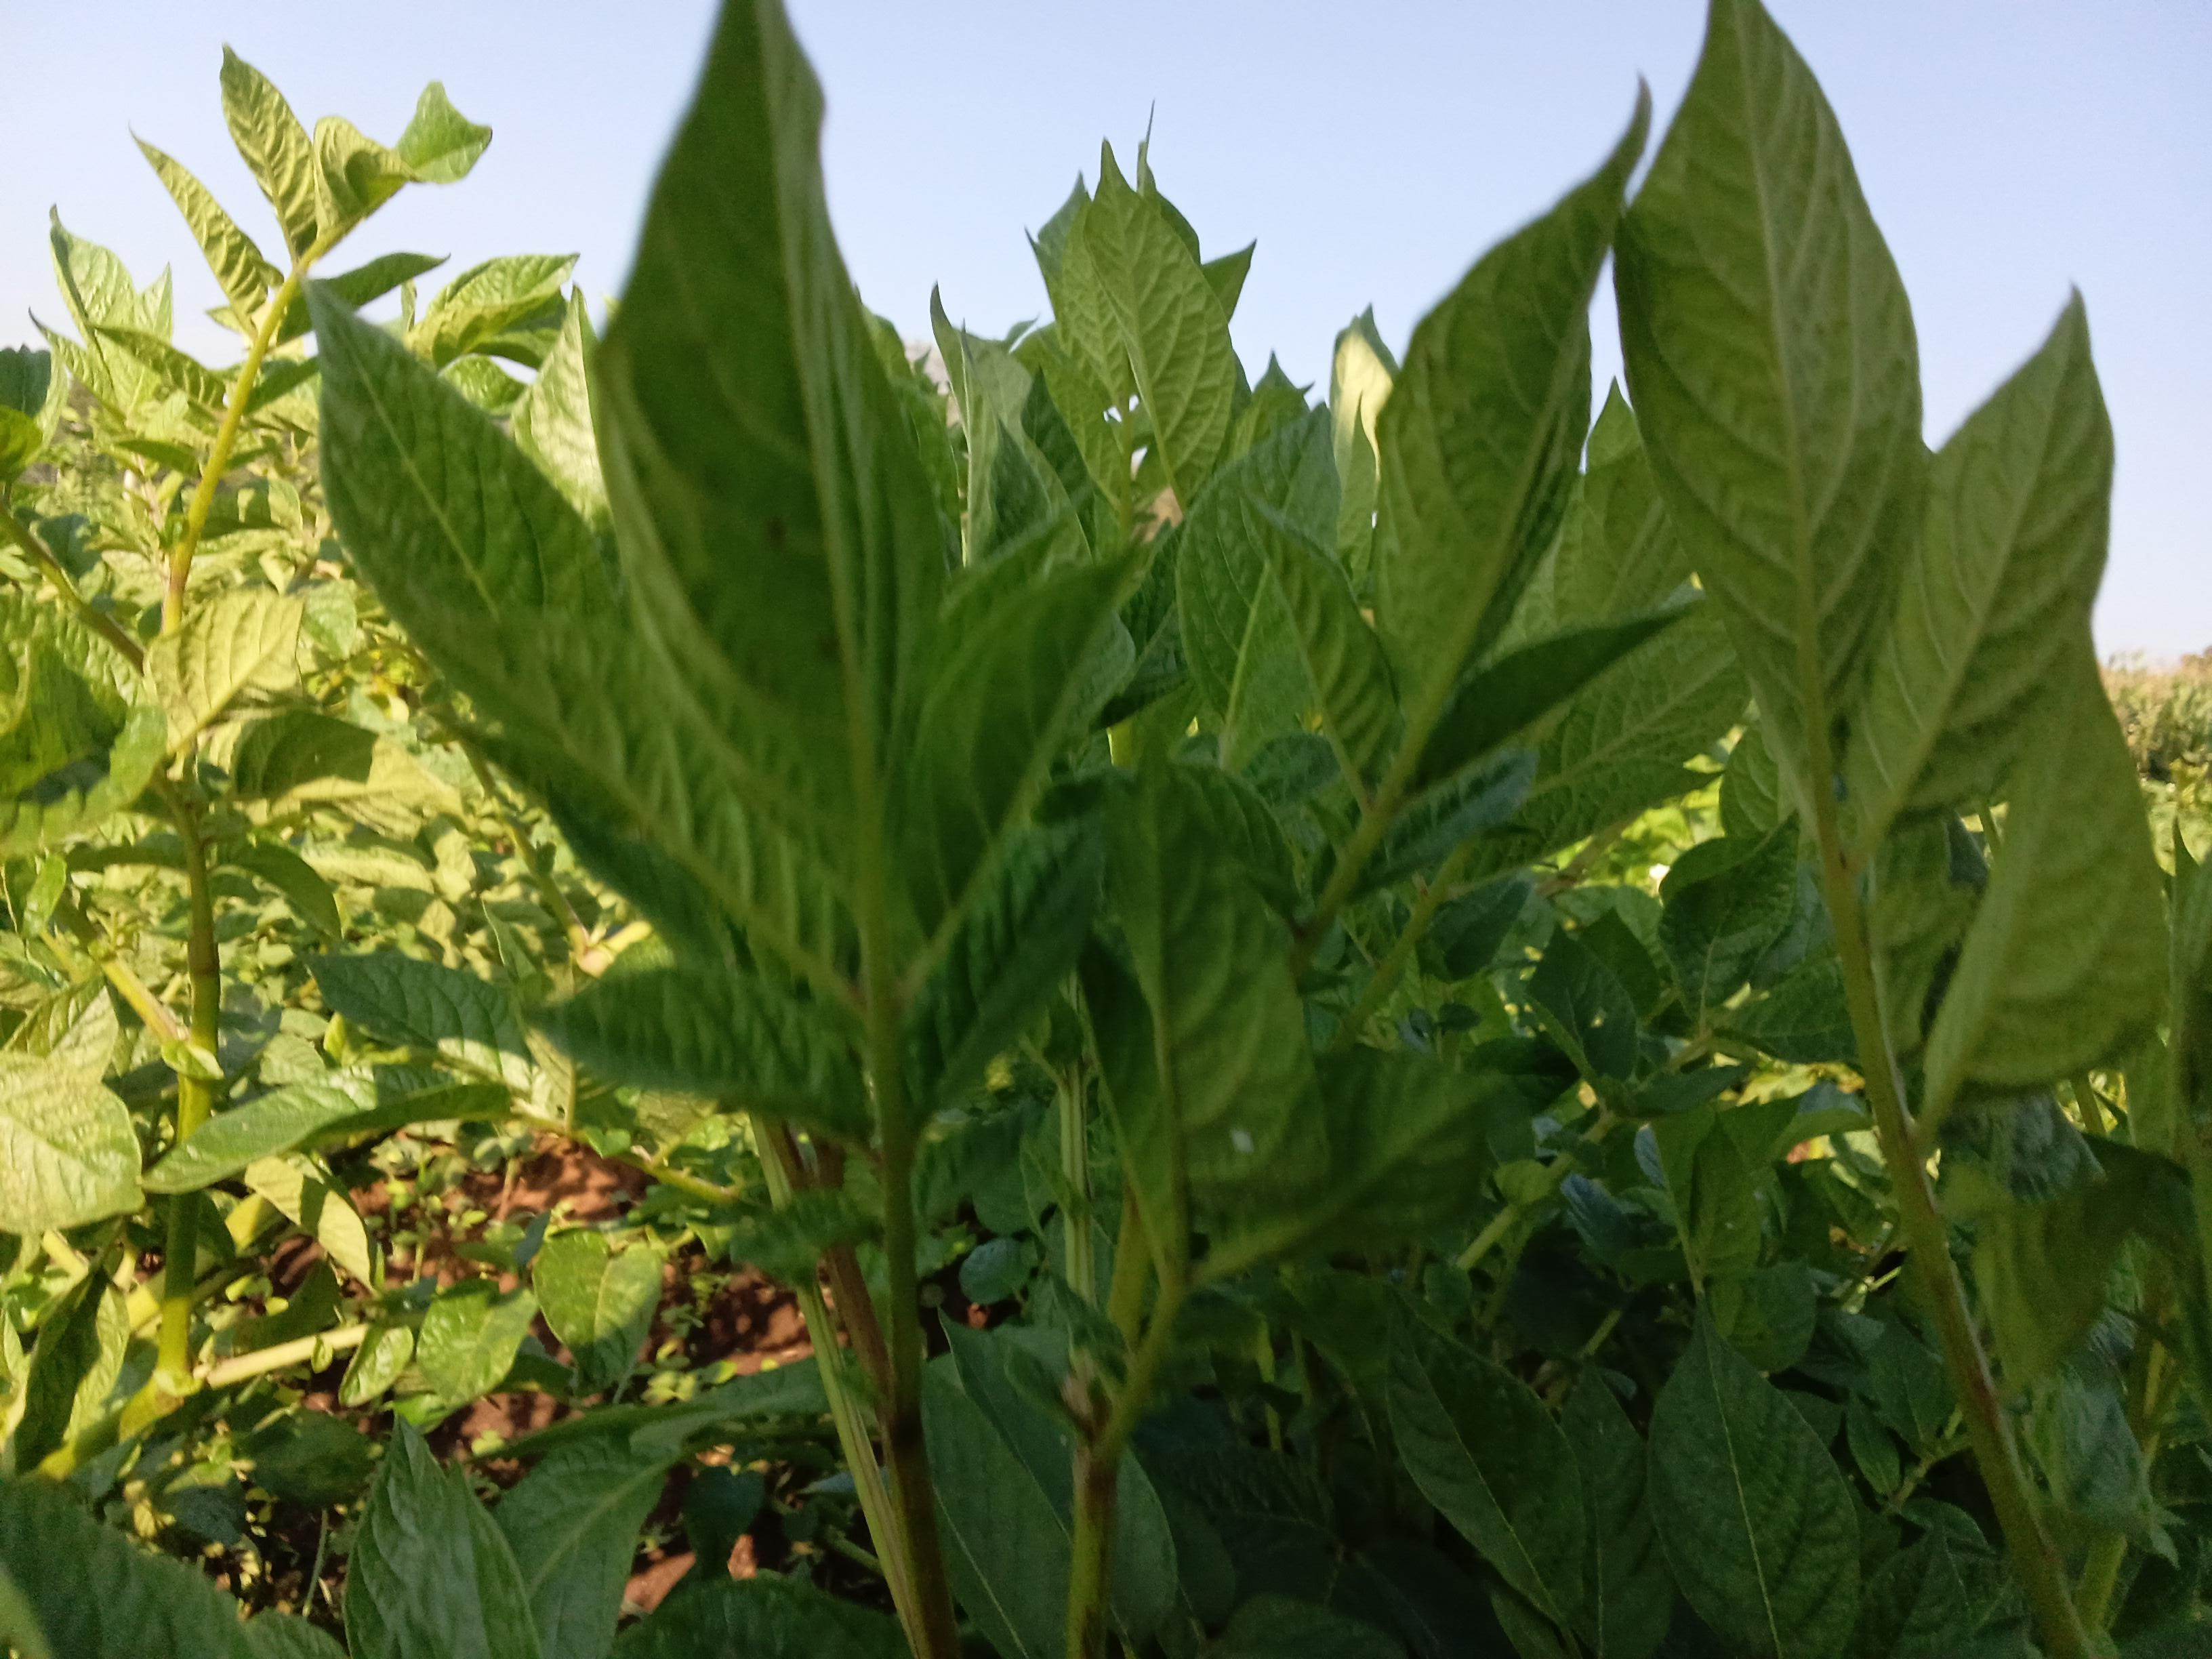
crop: potato
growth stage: flowering
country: Kenya
